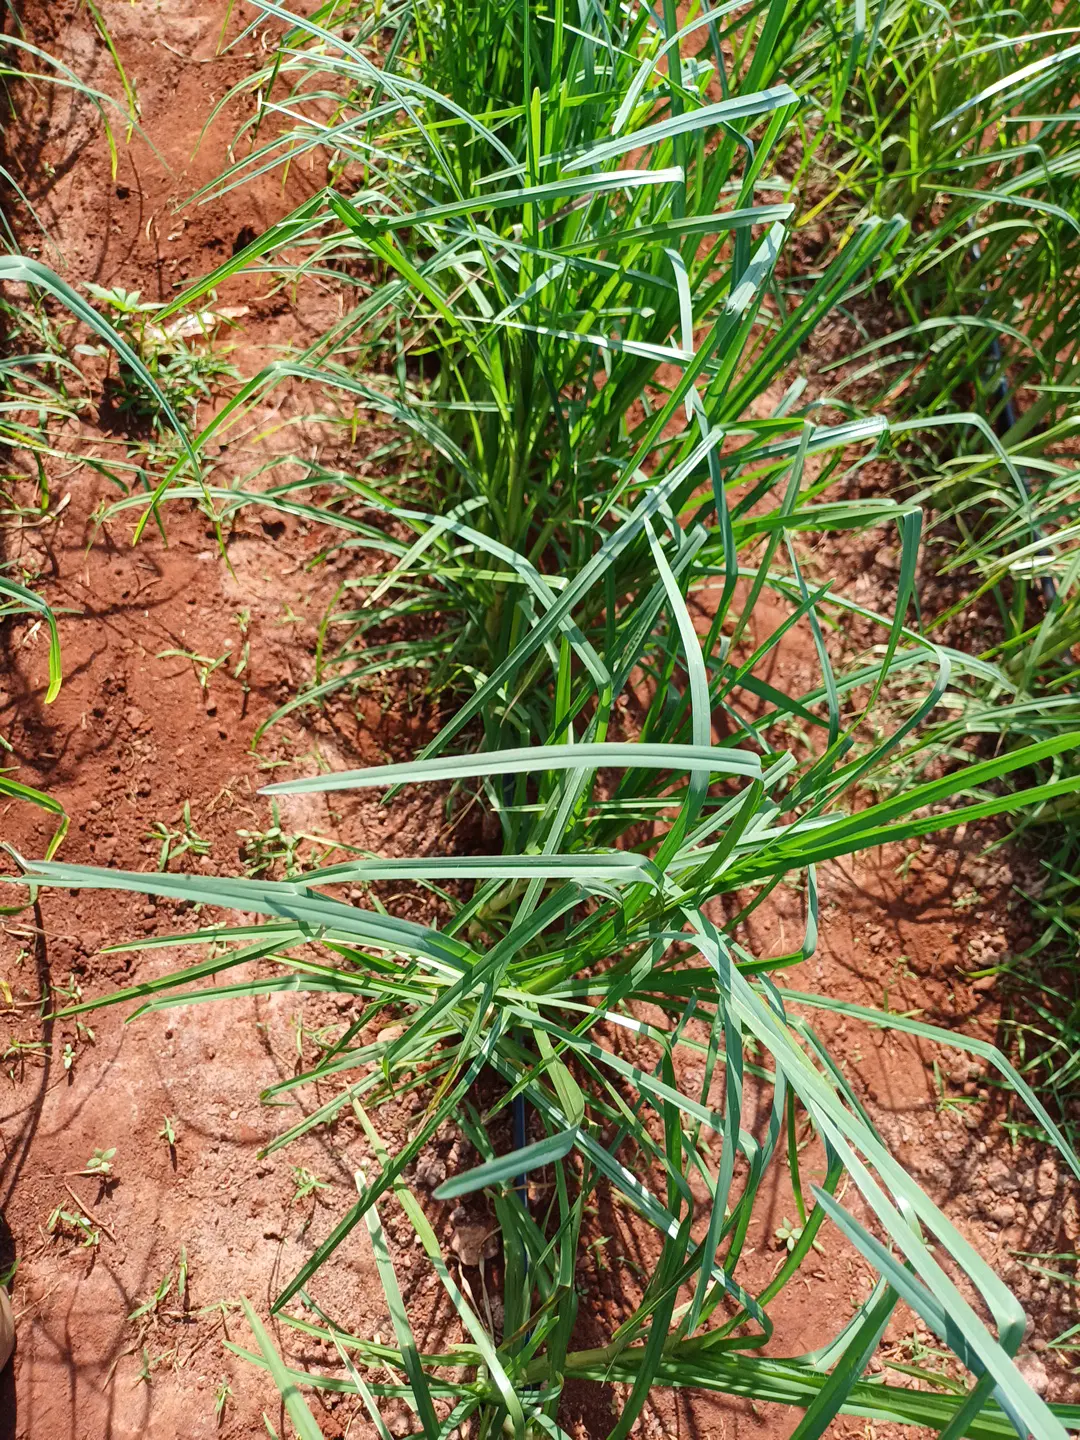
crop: finger millet
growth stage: flowering
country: Kenya
